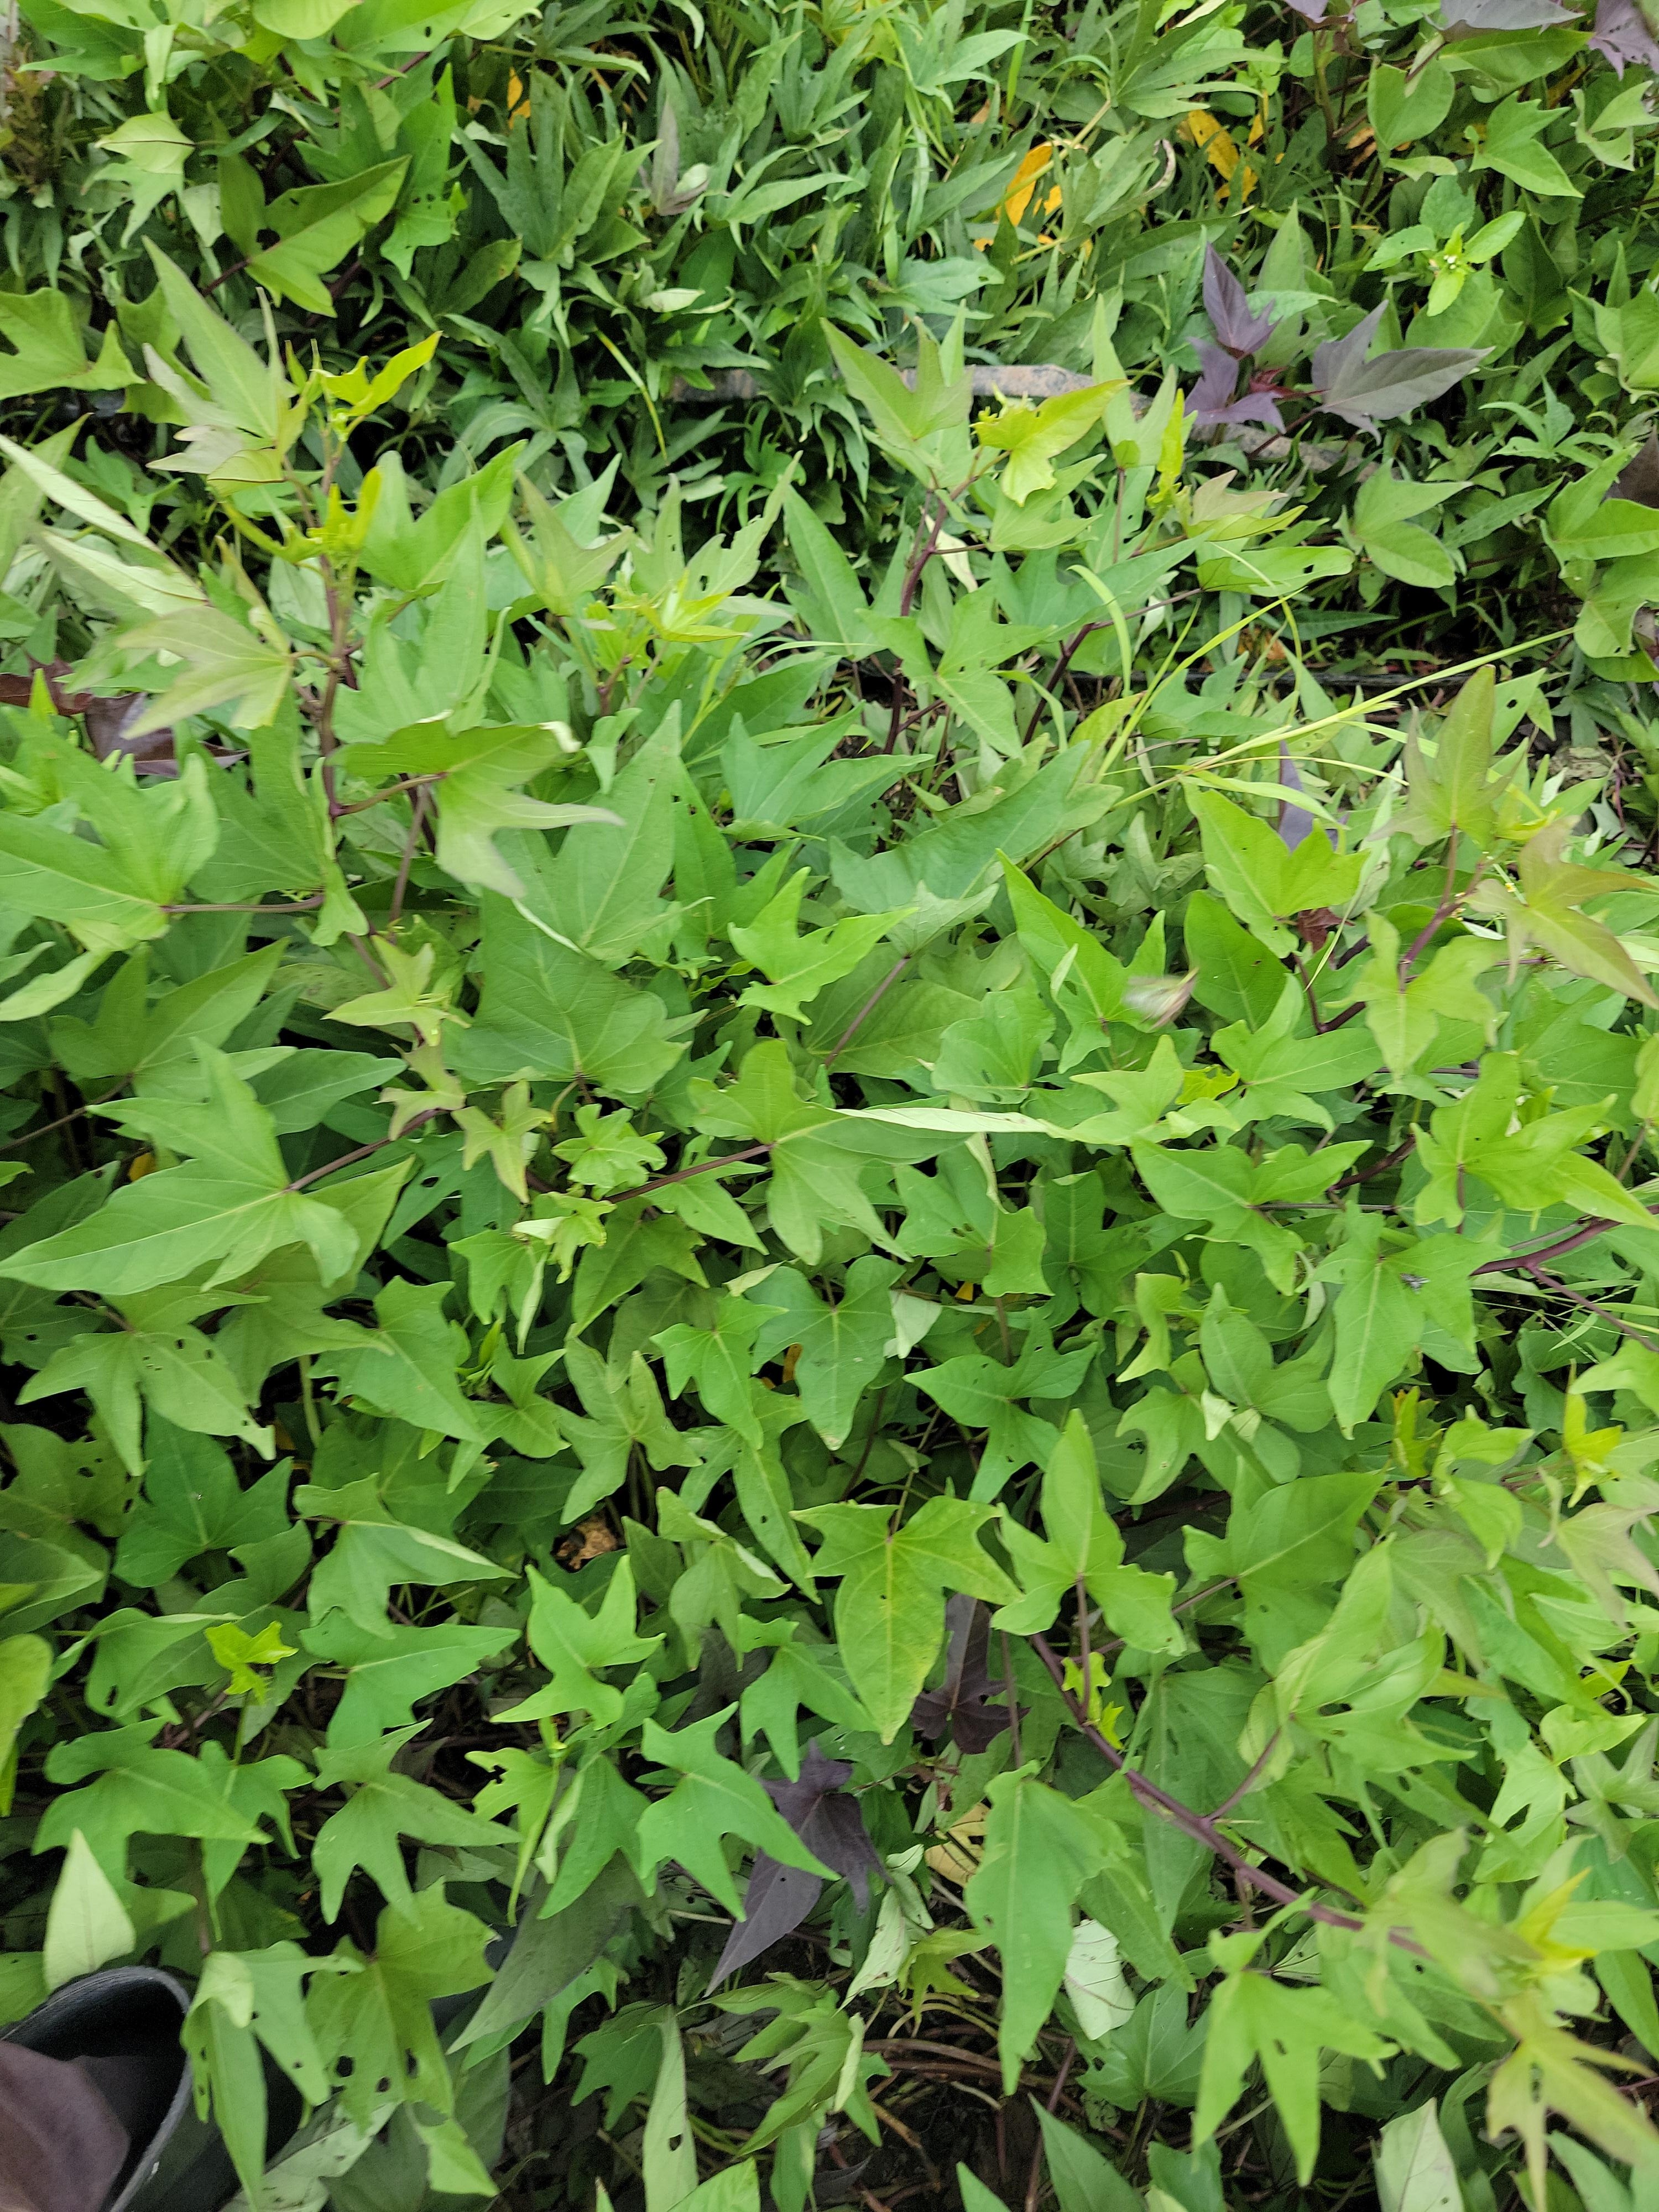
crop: sweet potato
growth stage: vegetative
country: Tanzania
